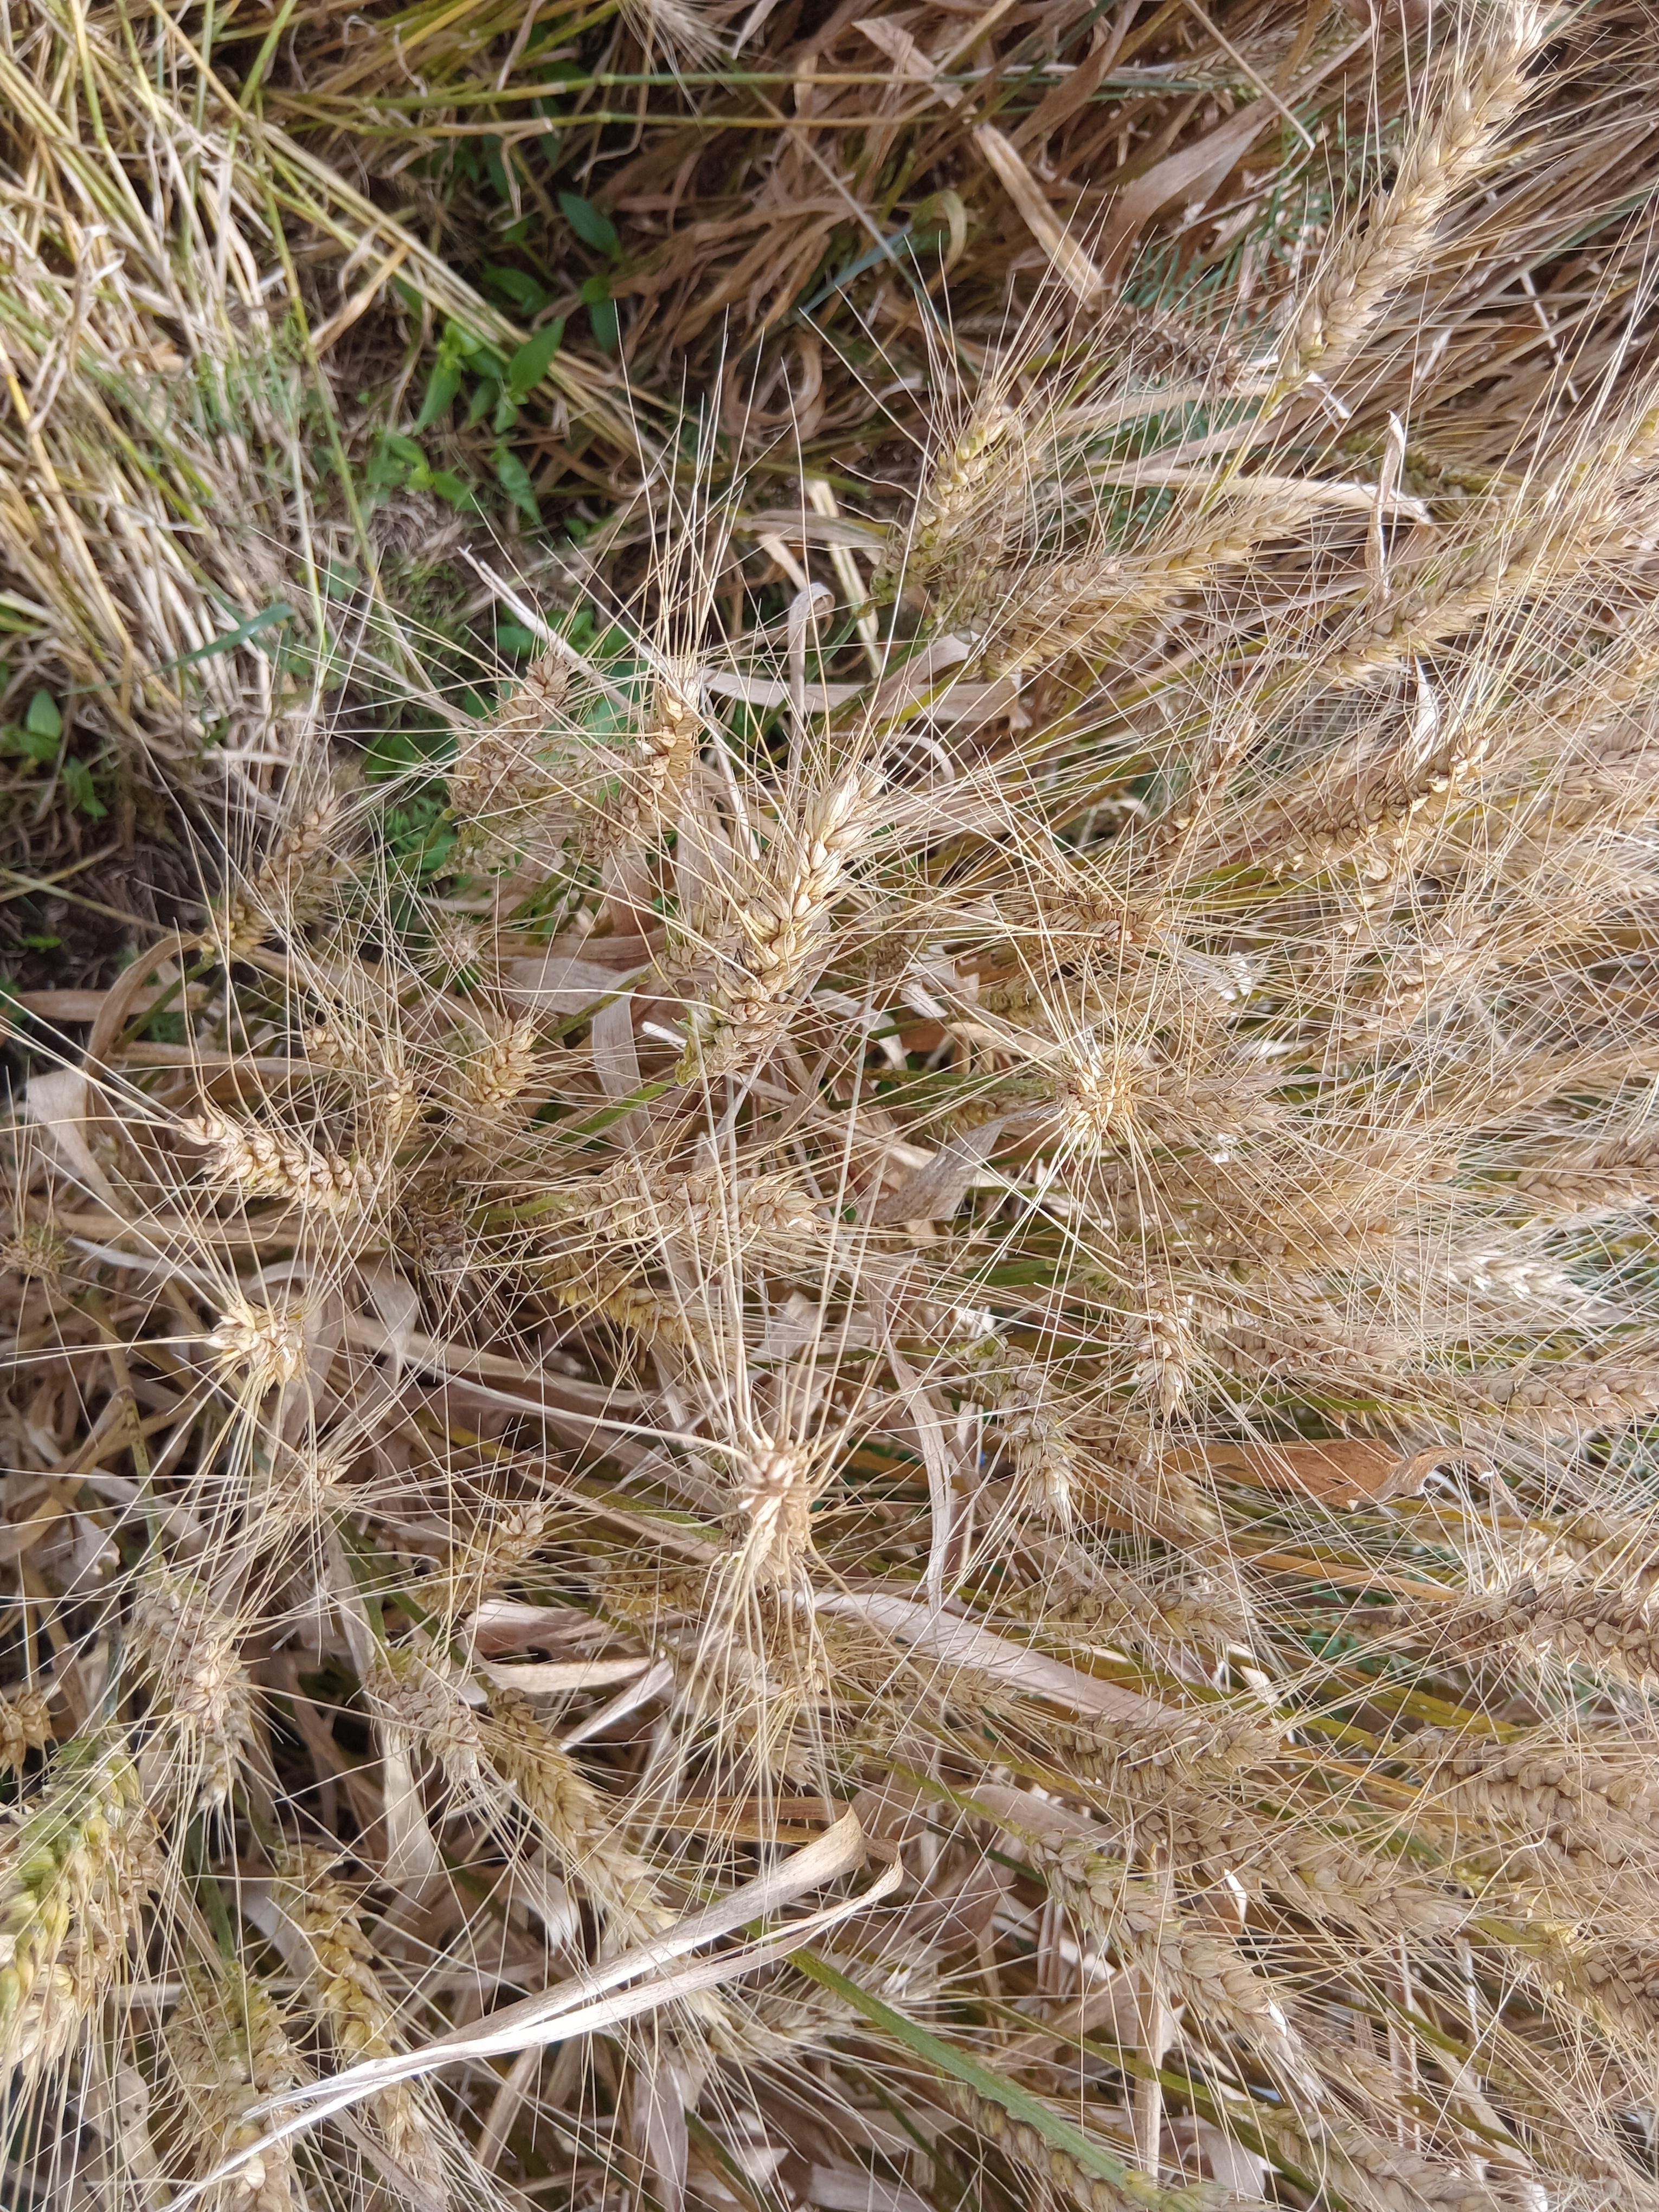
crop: wheat
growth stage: maturity
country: Kenya
